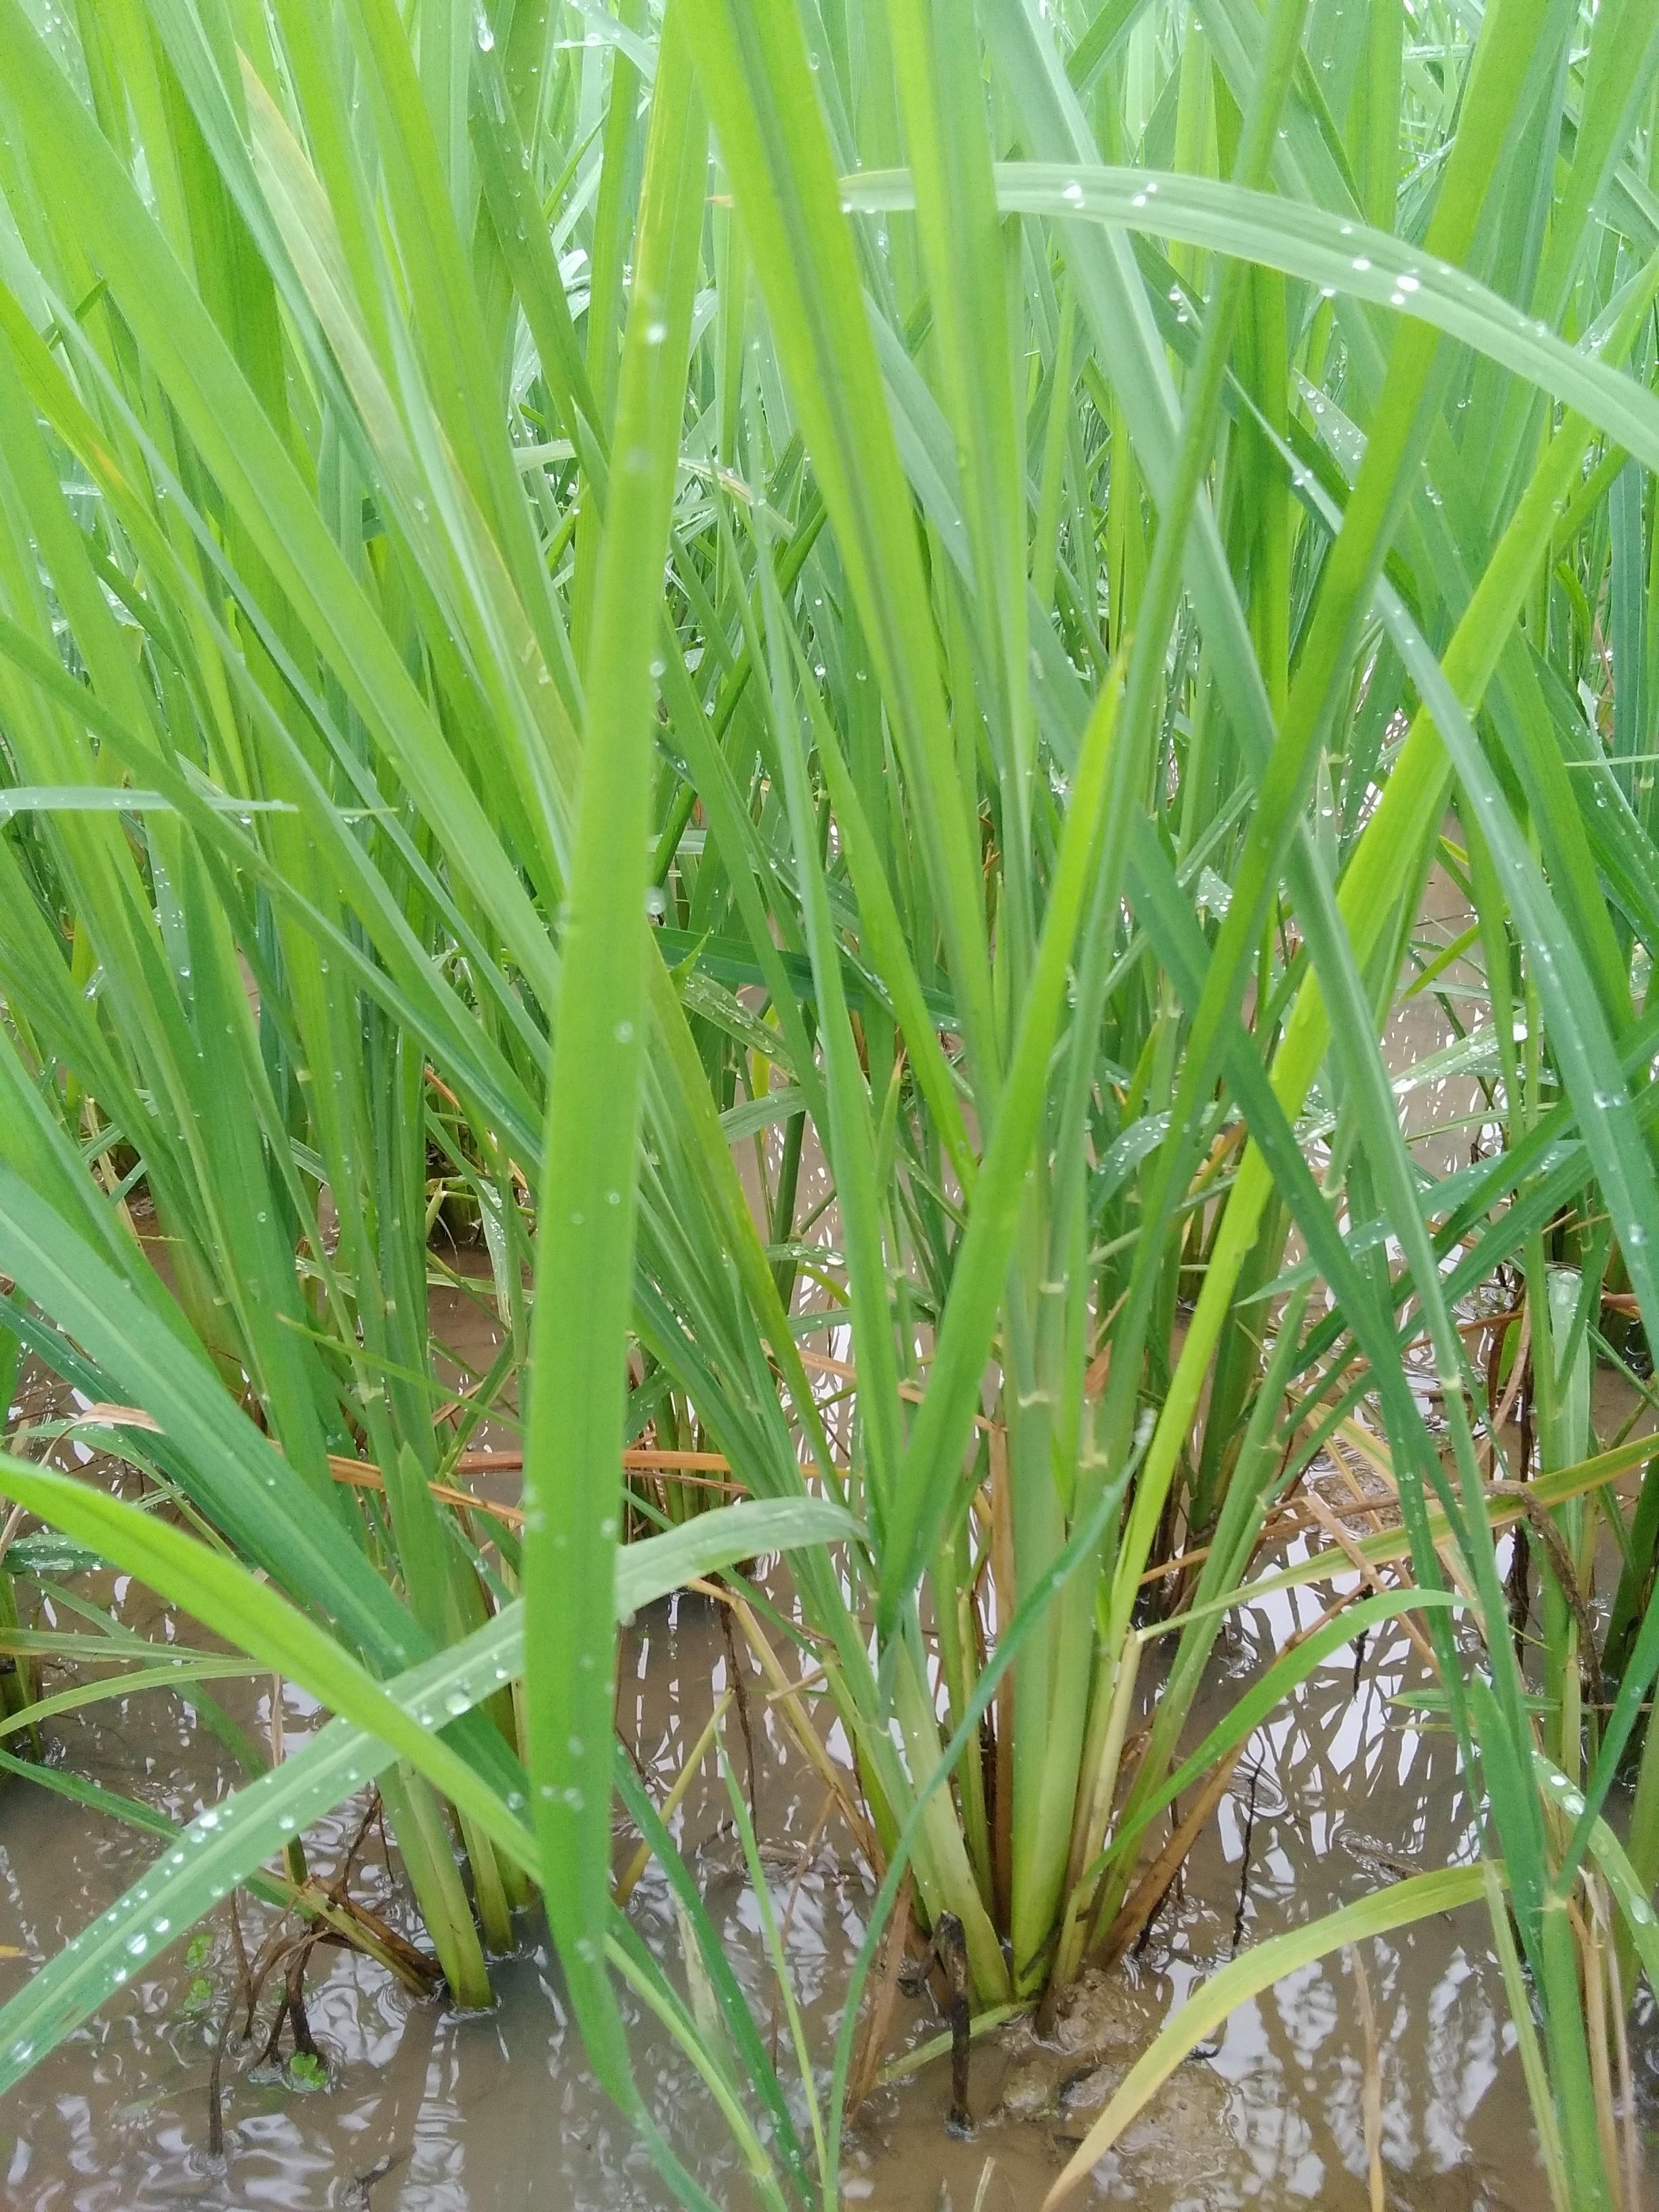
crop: rice
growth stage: elongation stem
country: Nigeria
